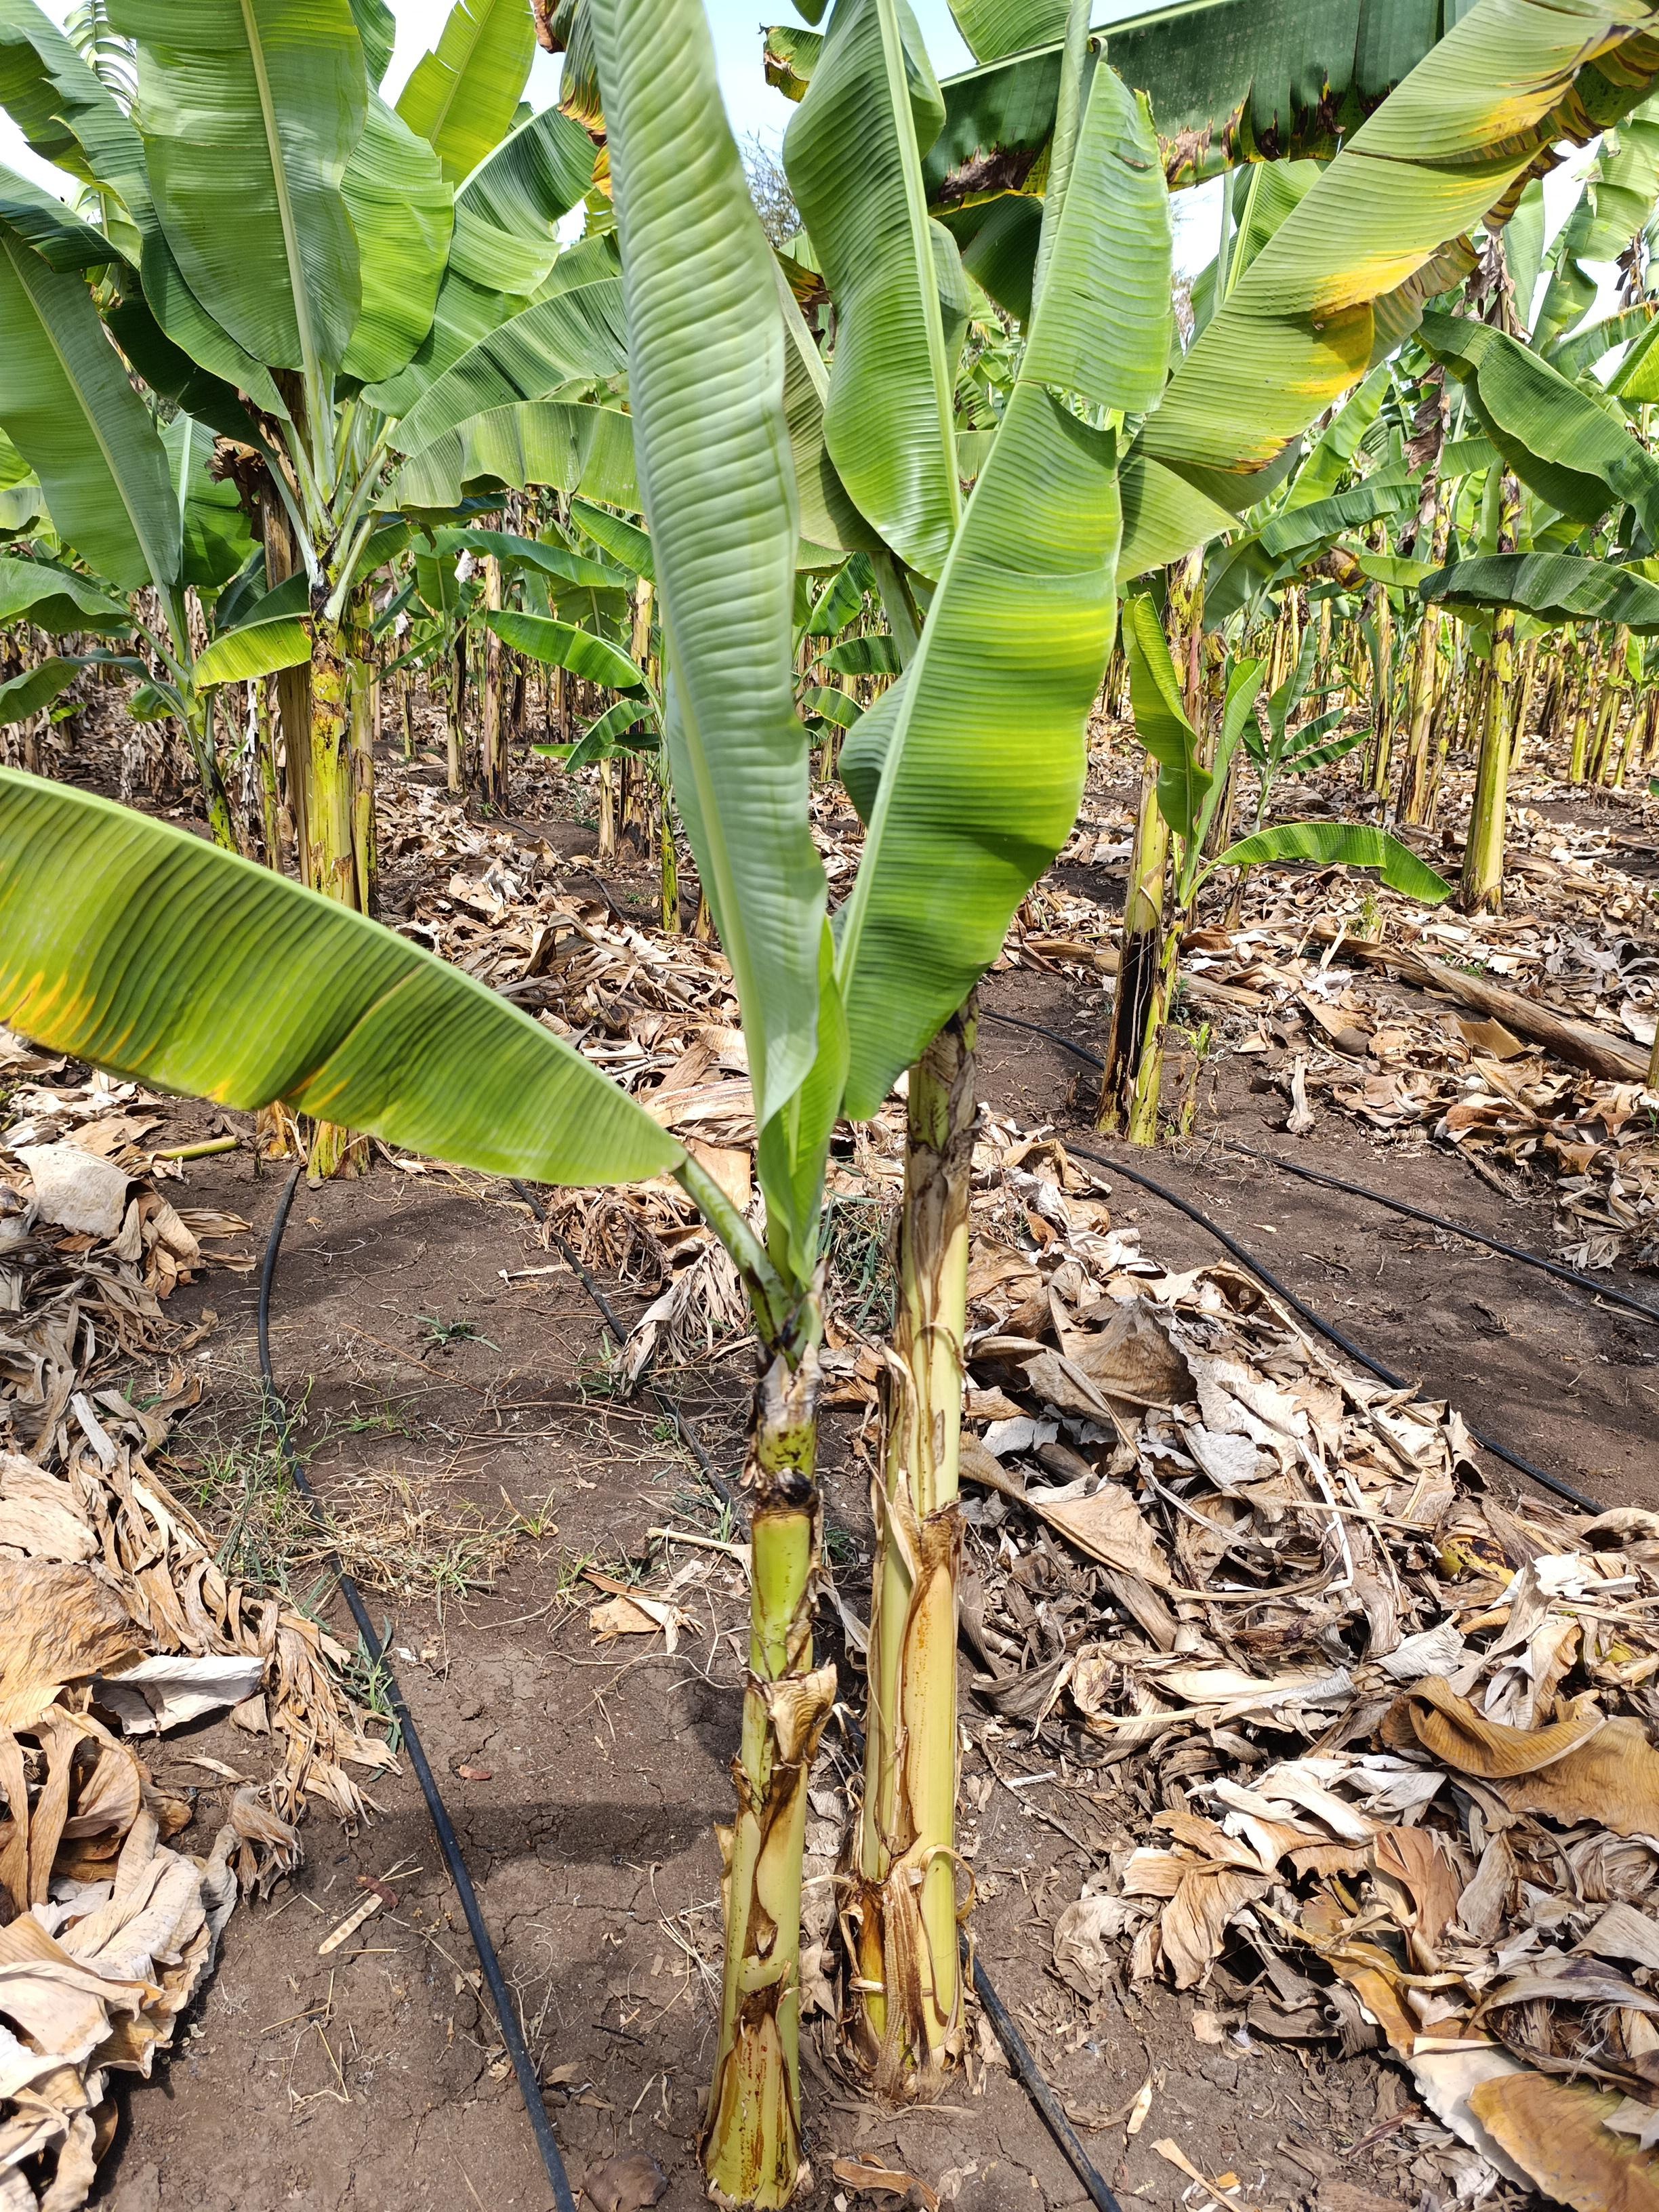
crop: banana
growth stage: vegetative
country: Tanzania
